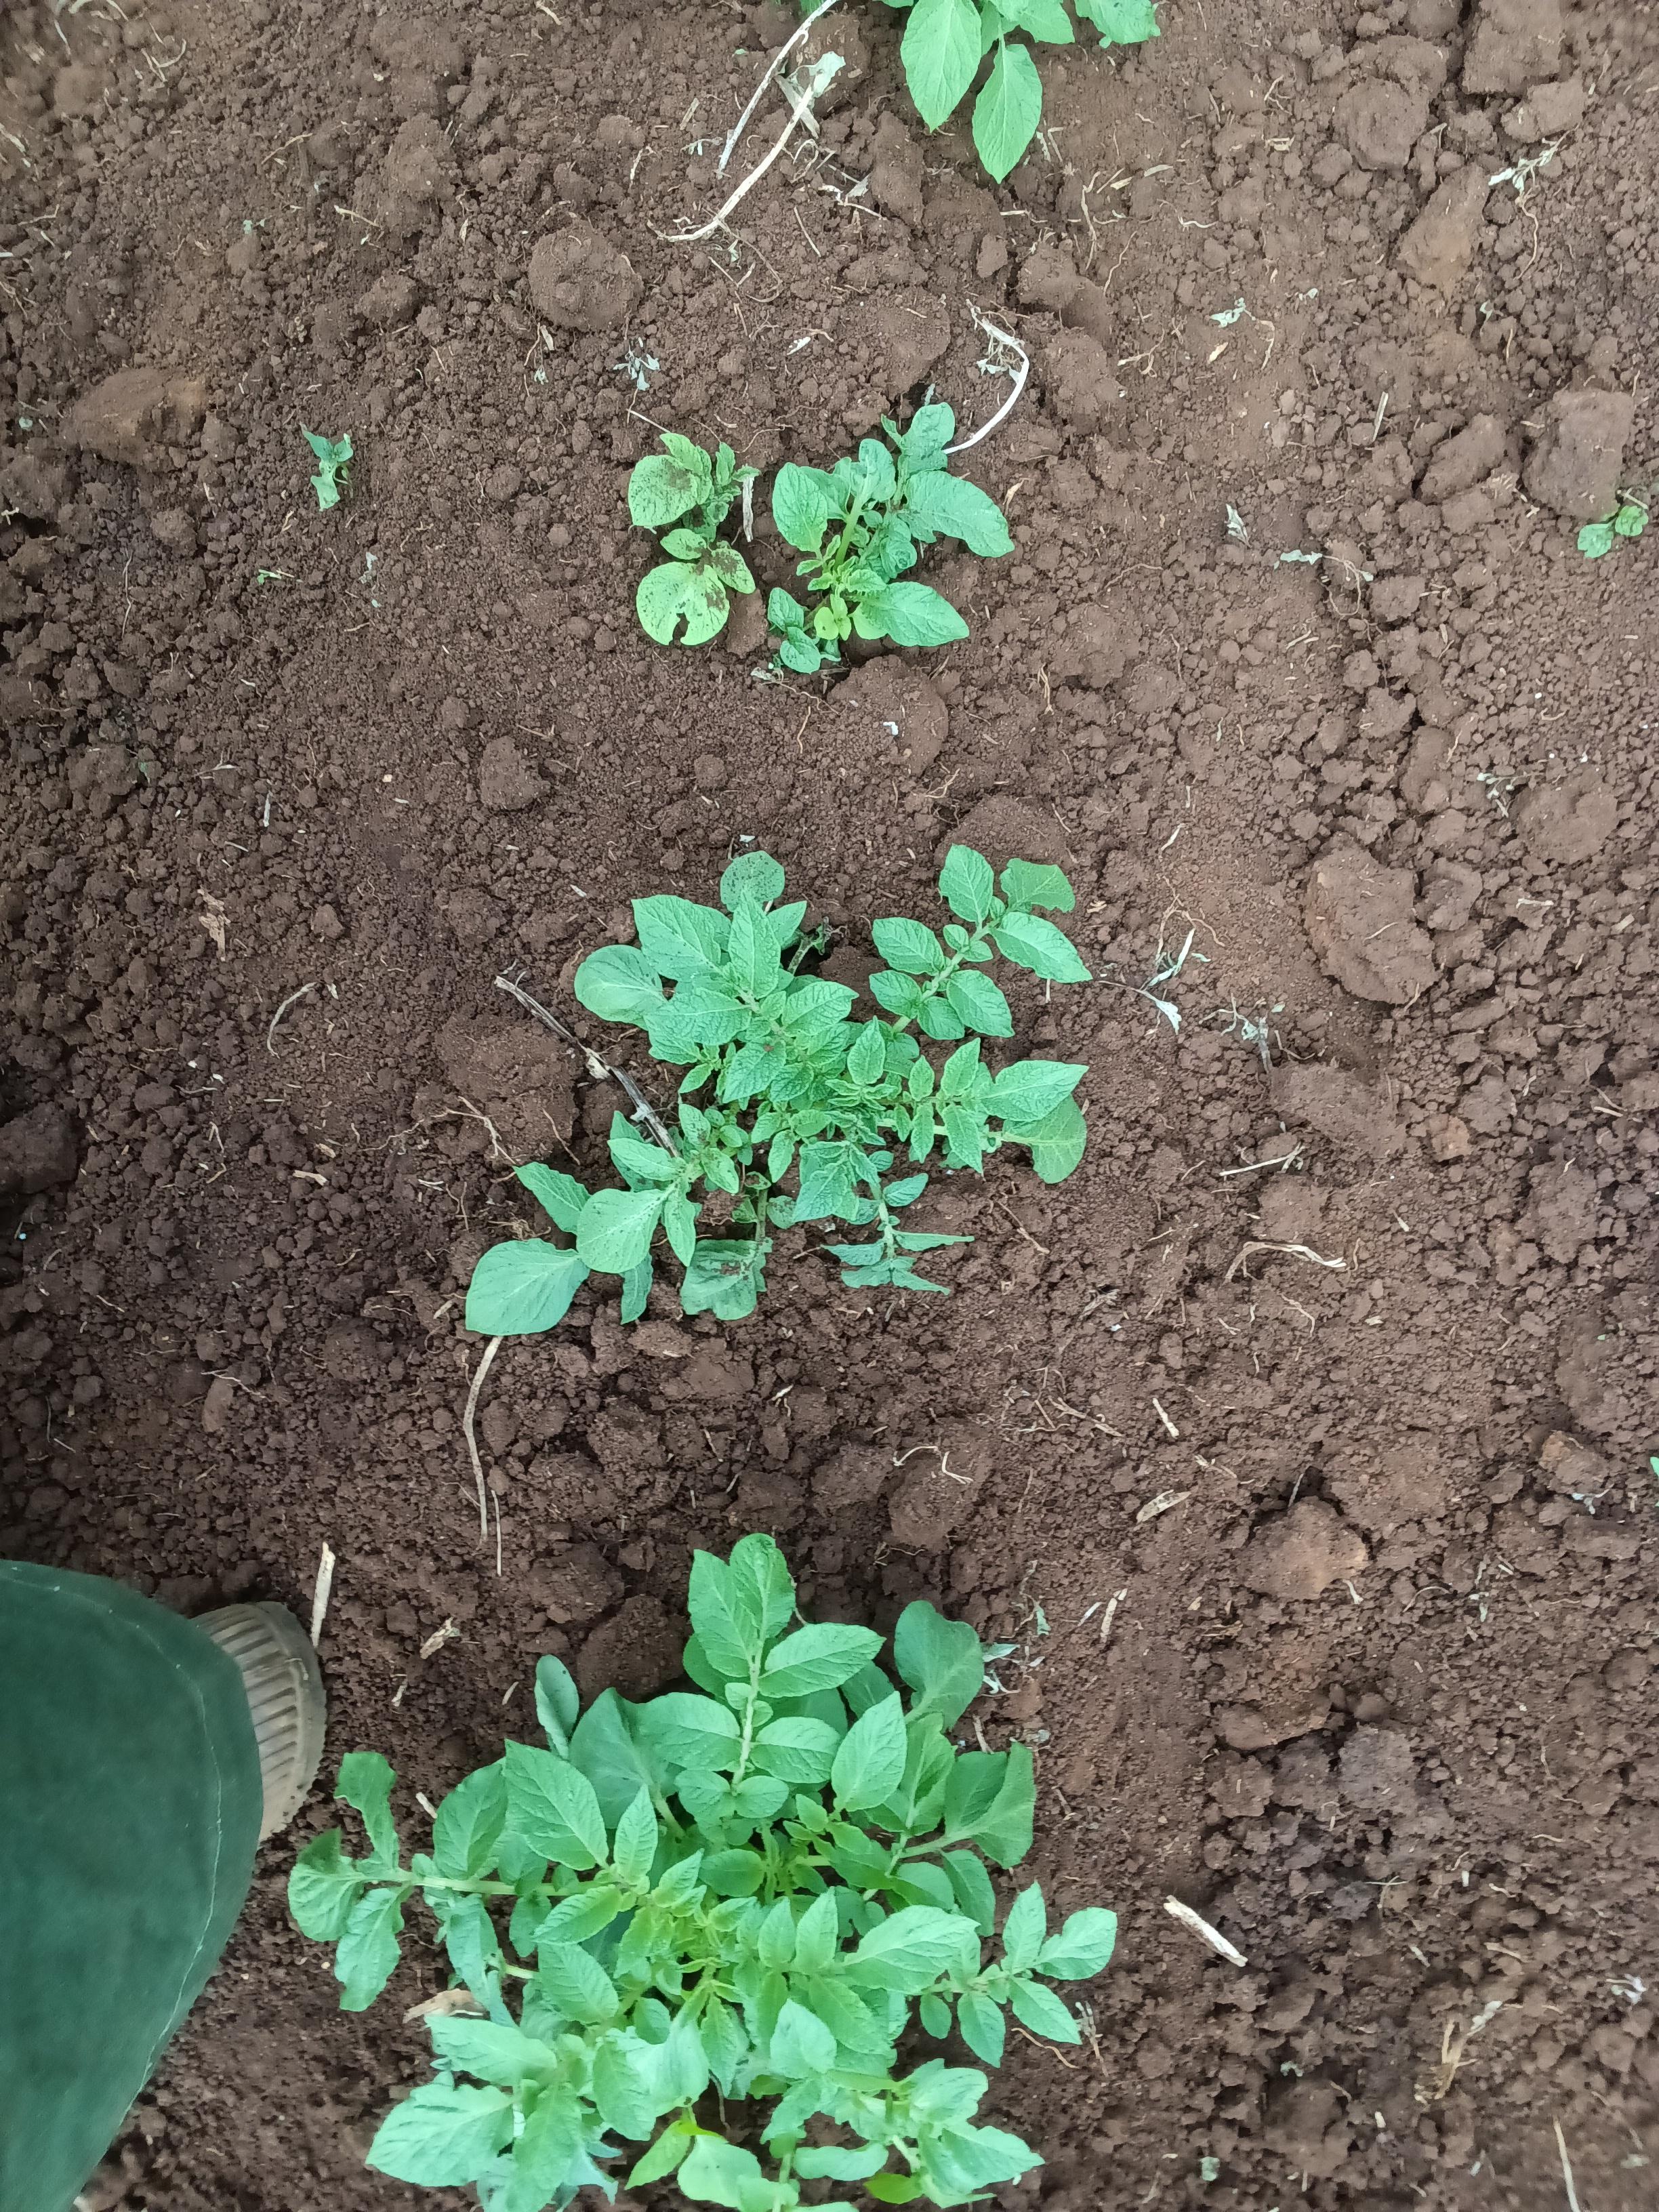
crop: potato
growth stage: emergence
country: Kenya
